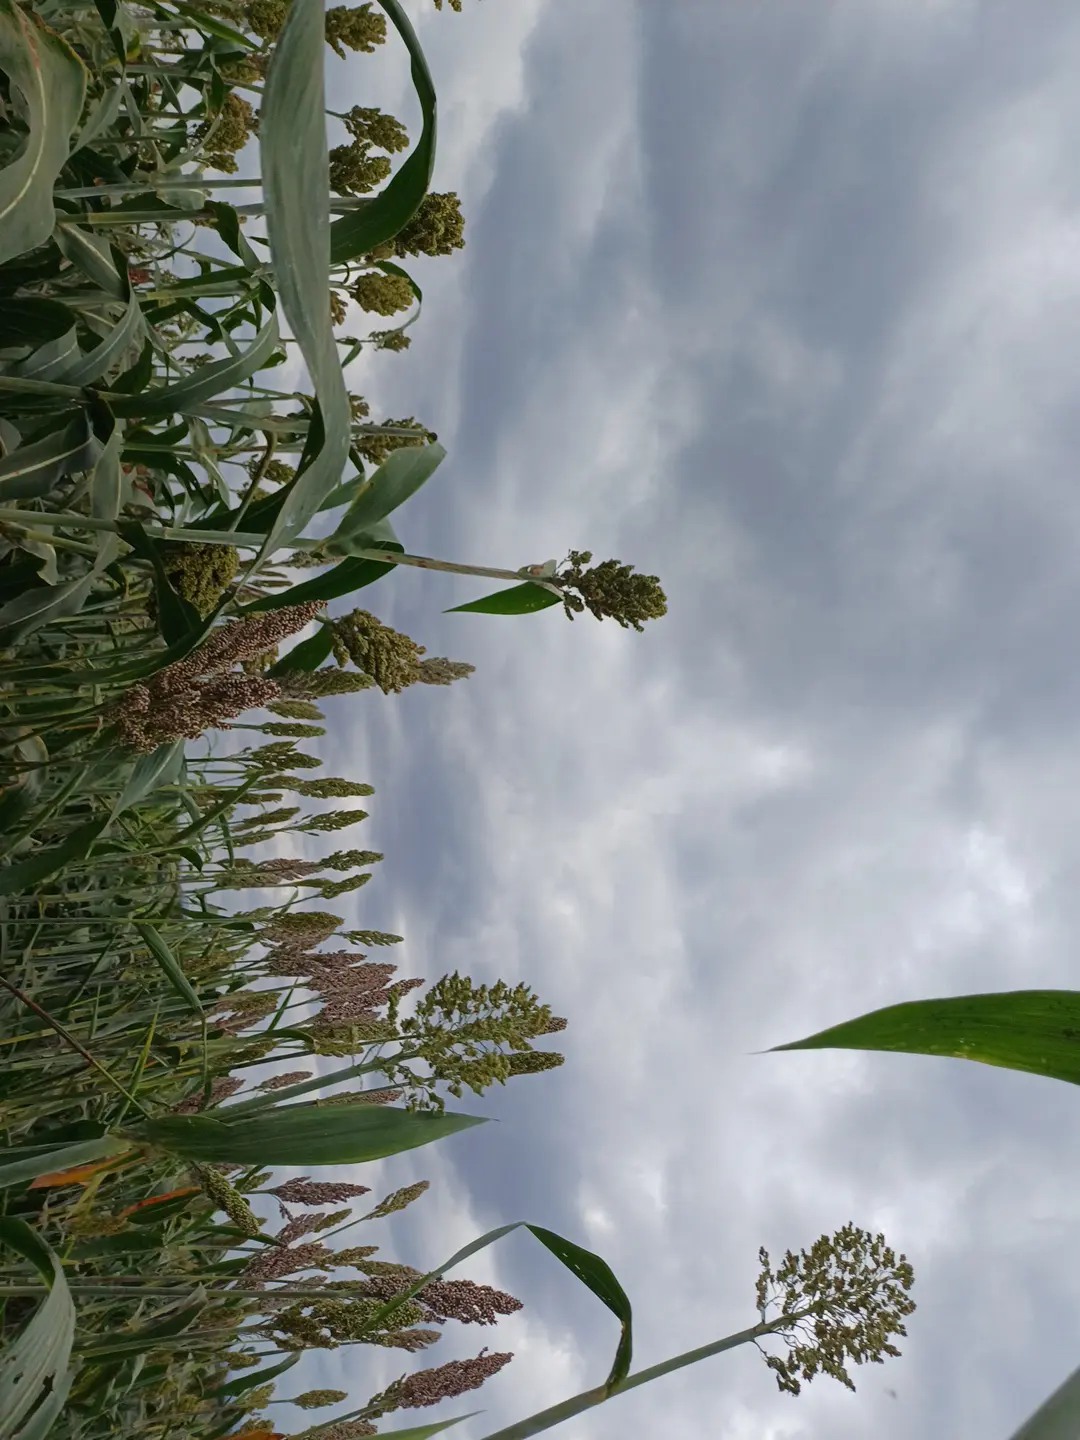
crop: sorghum
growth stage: filling grain
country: Kenya
